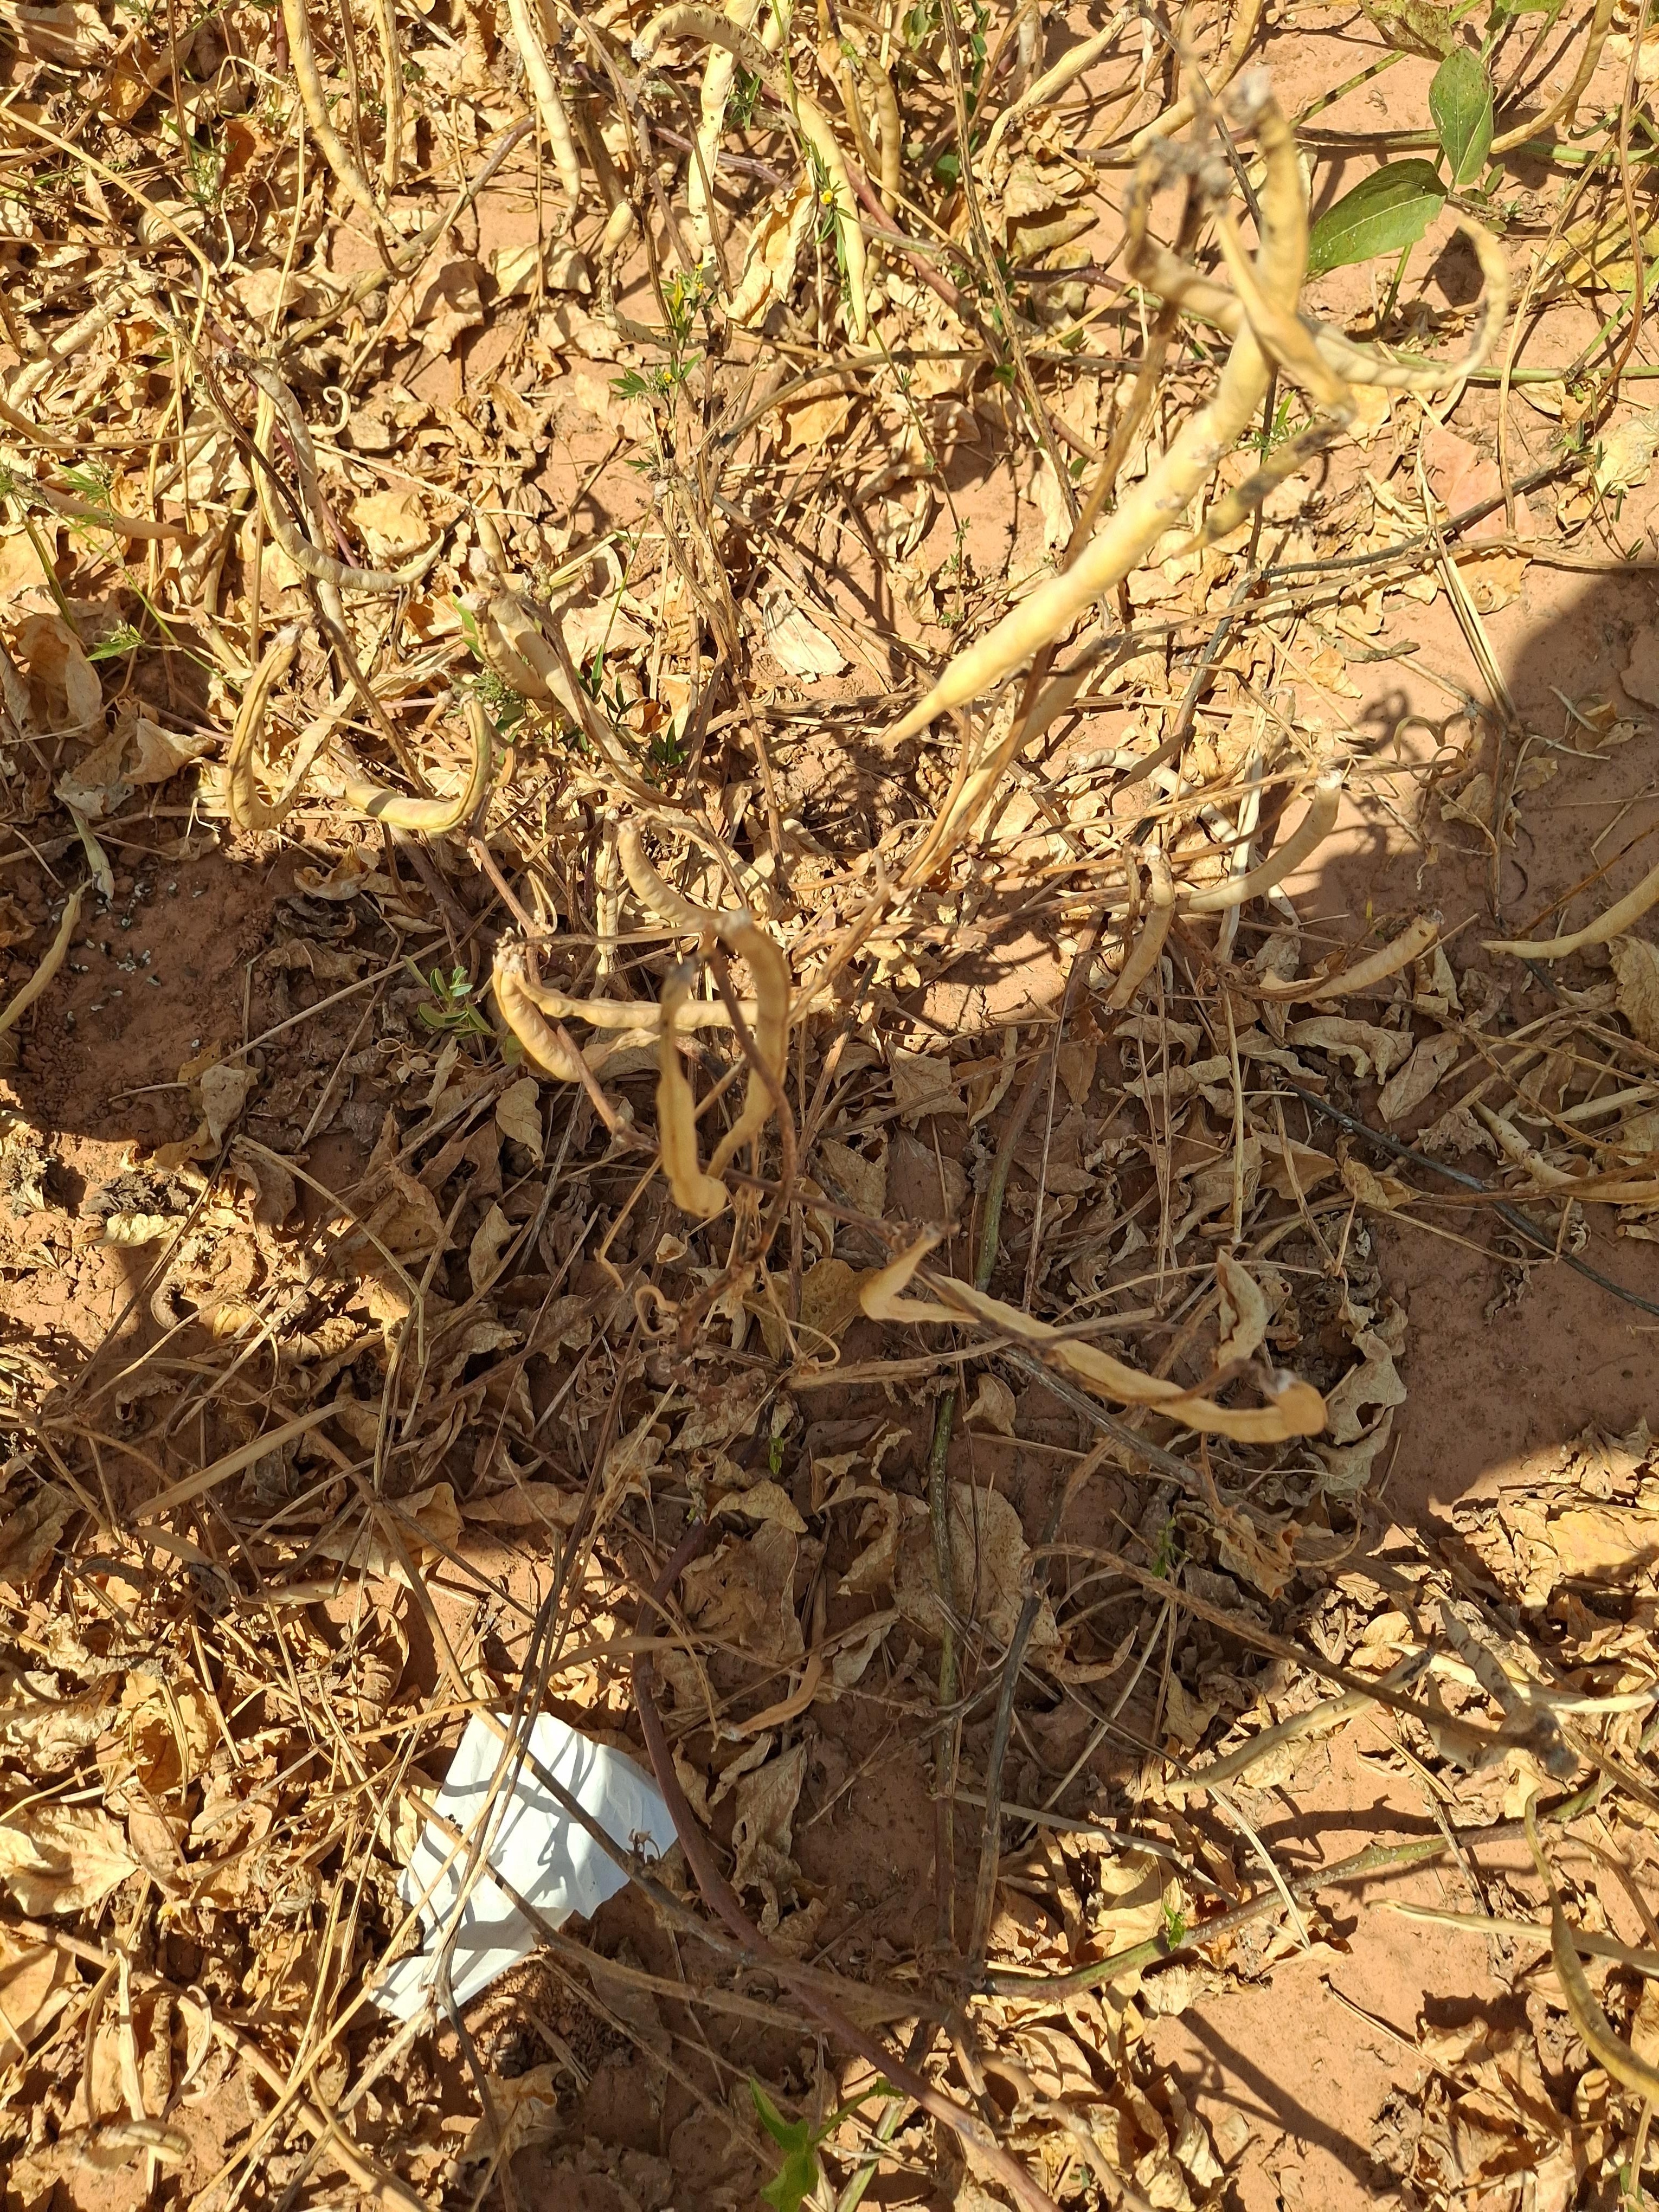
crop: cowpea
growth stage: maturity
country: Nigeria
